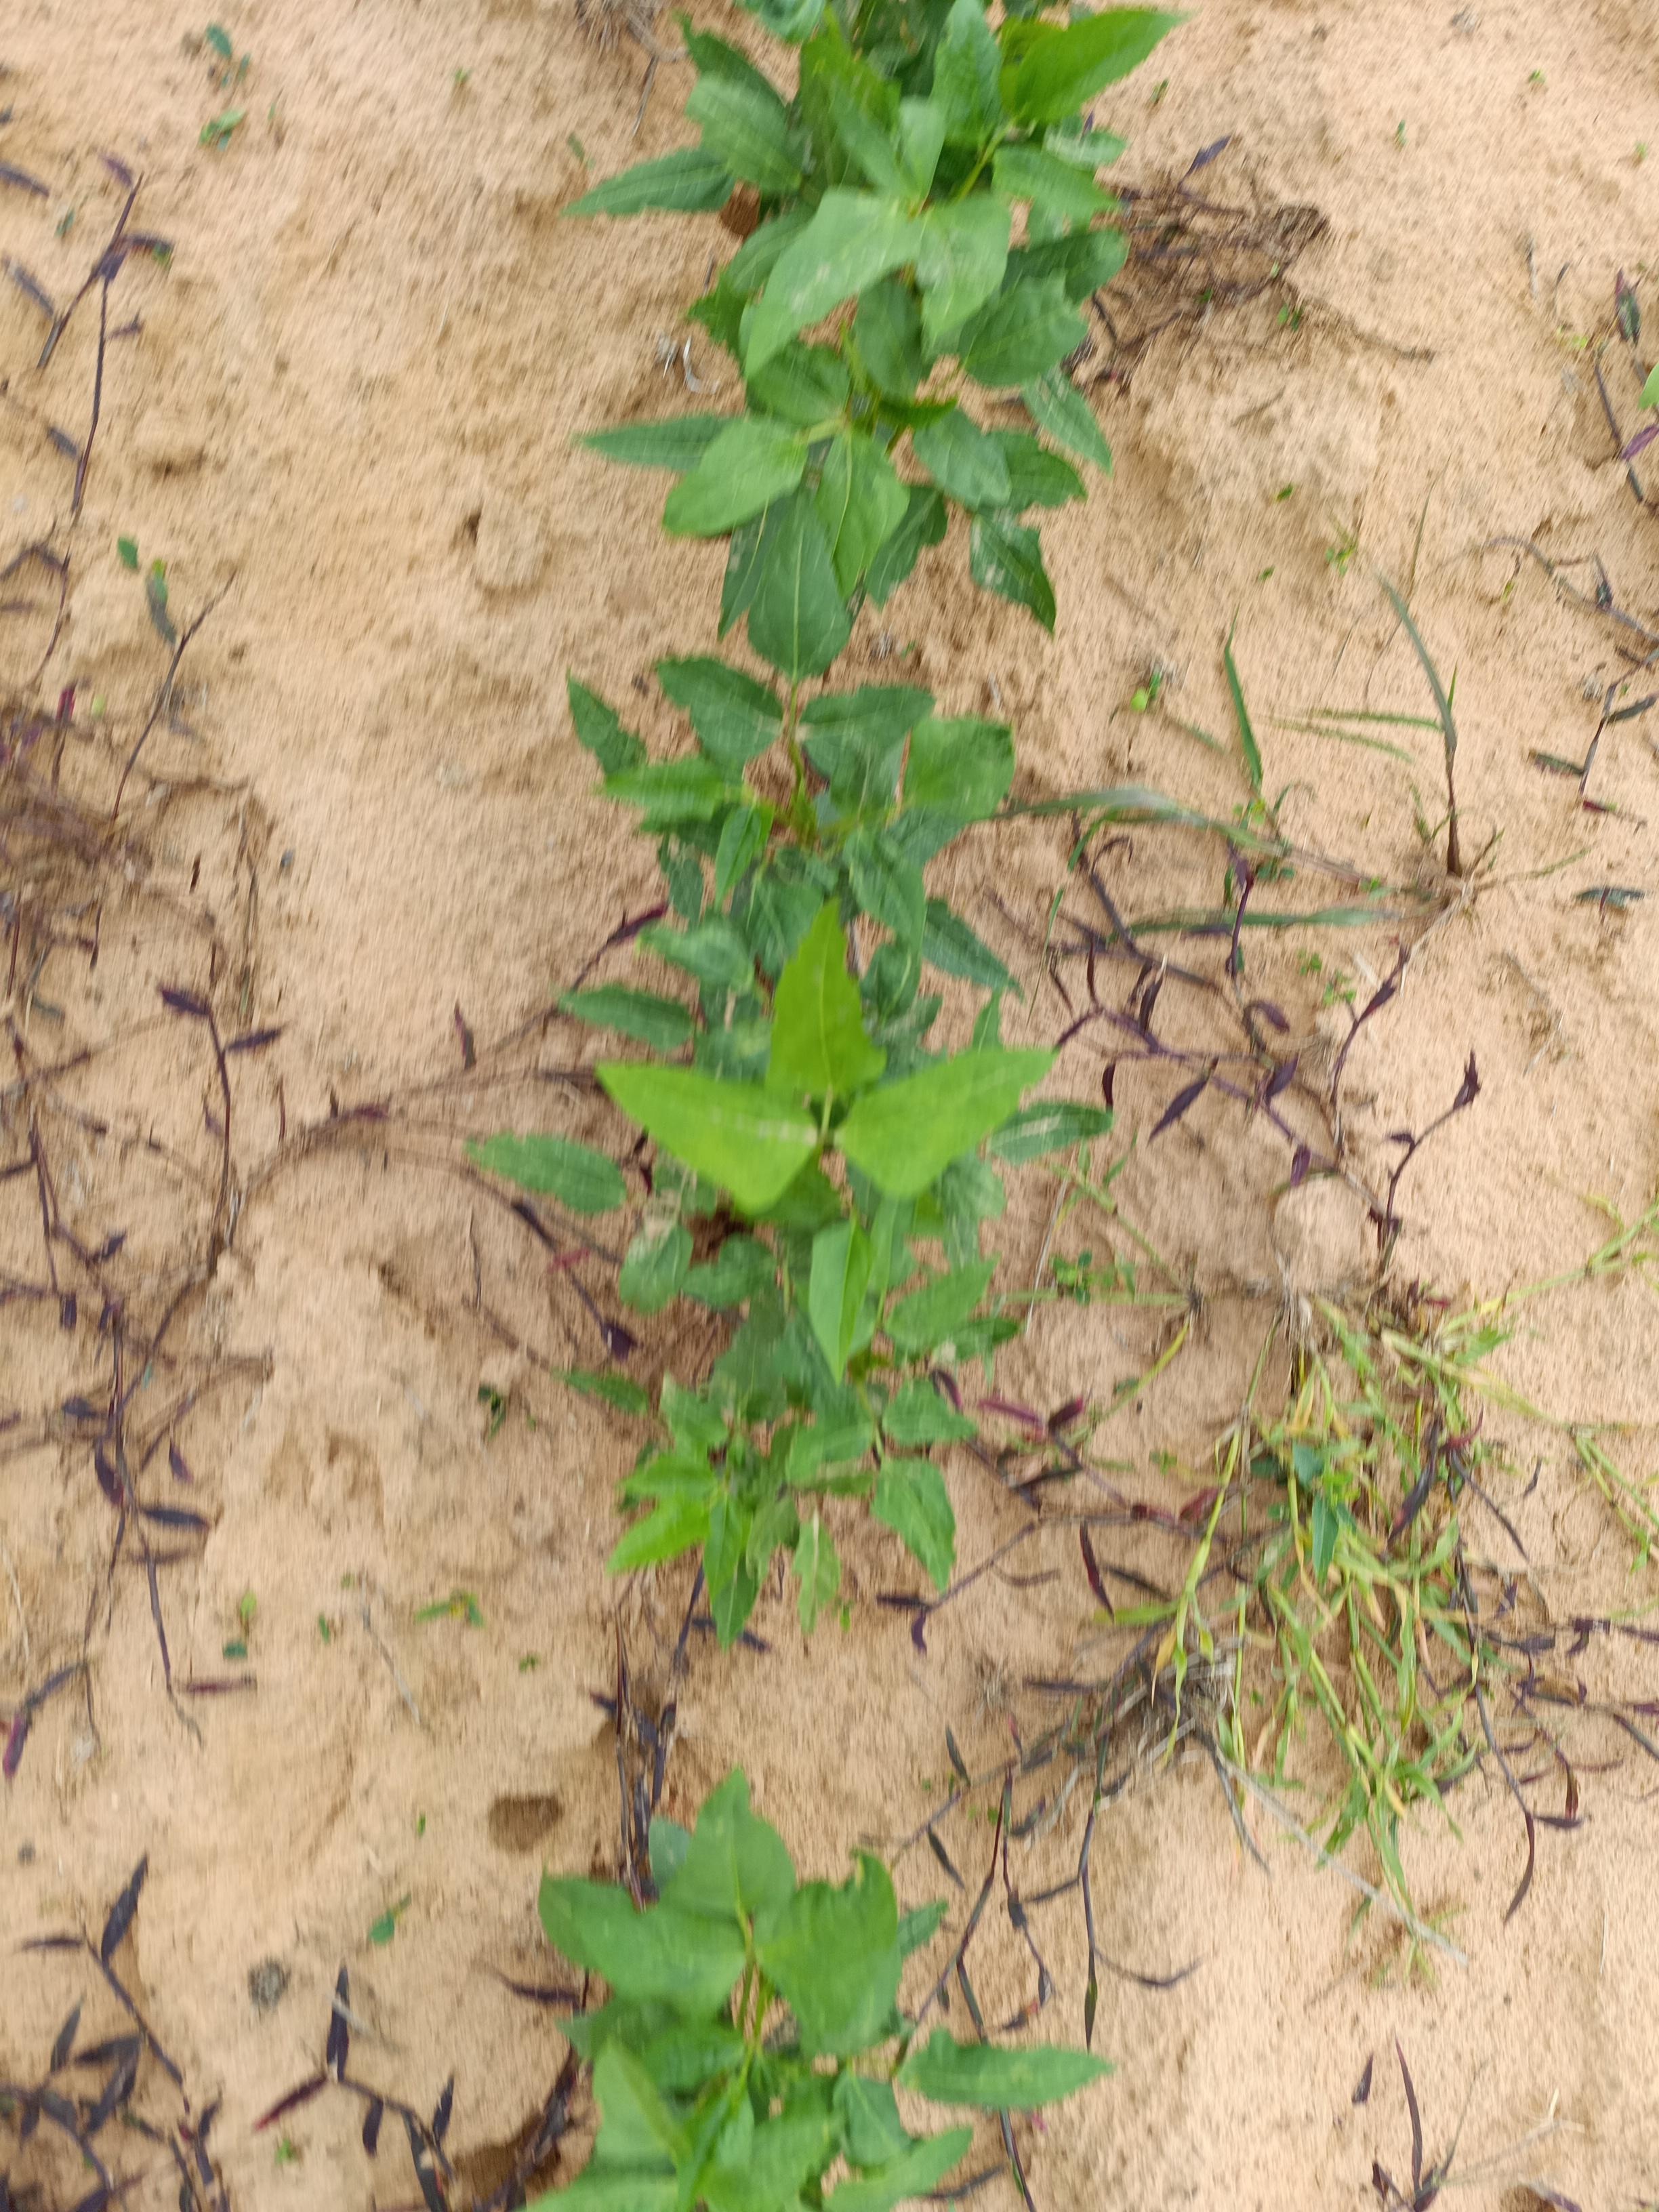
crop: cowpea
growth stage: emergence
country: Nigeria
